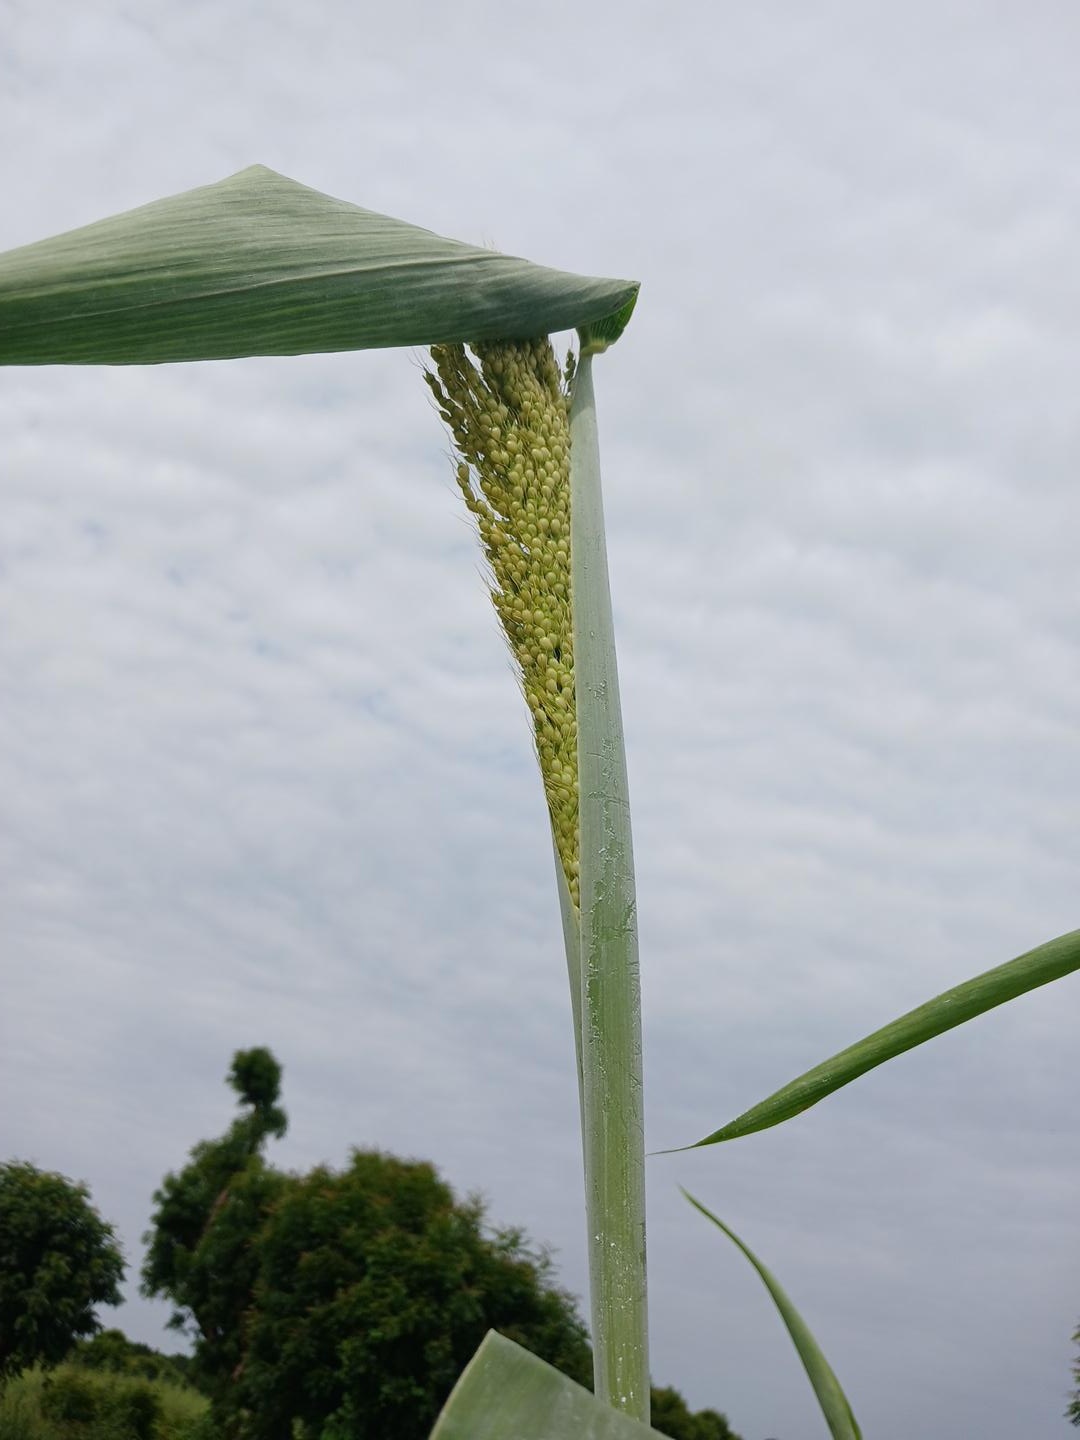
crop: sorghum
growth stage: heading tuber
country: Senegal
